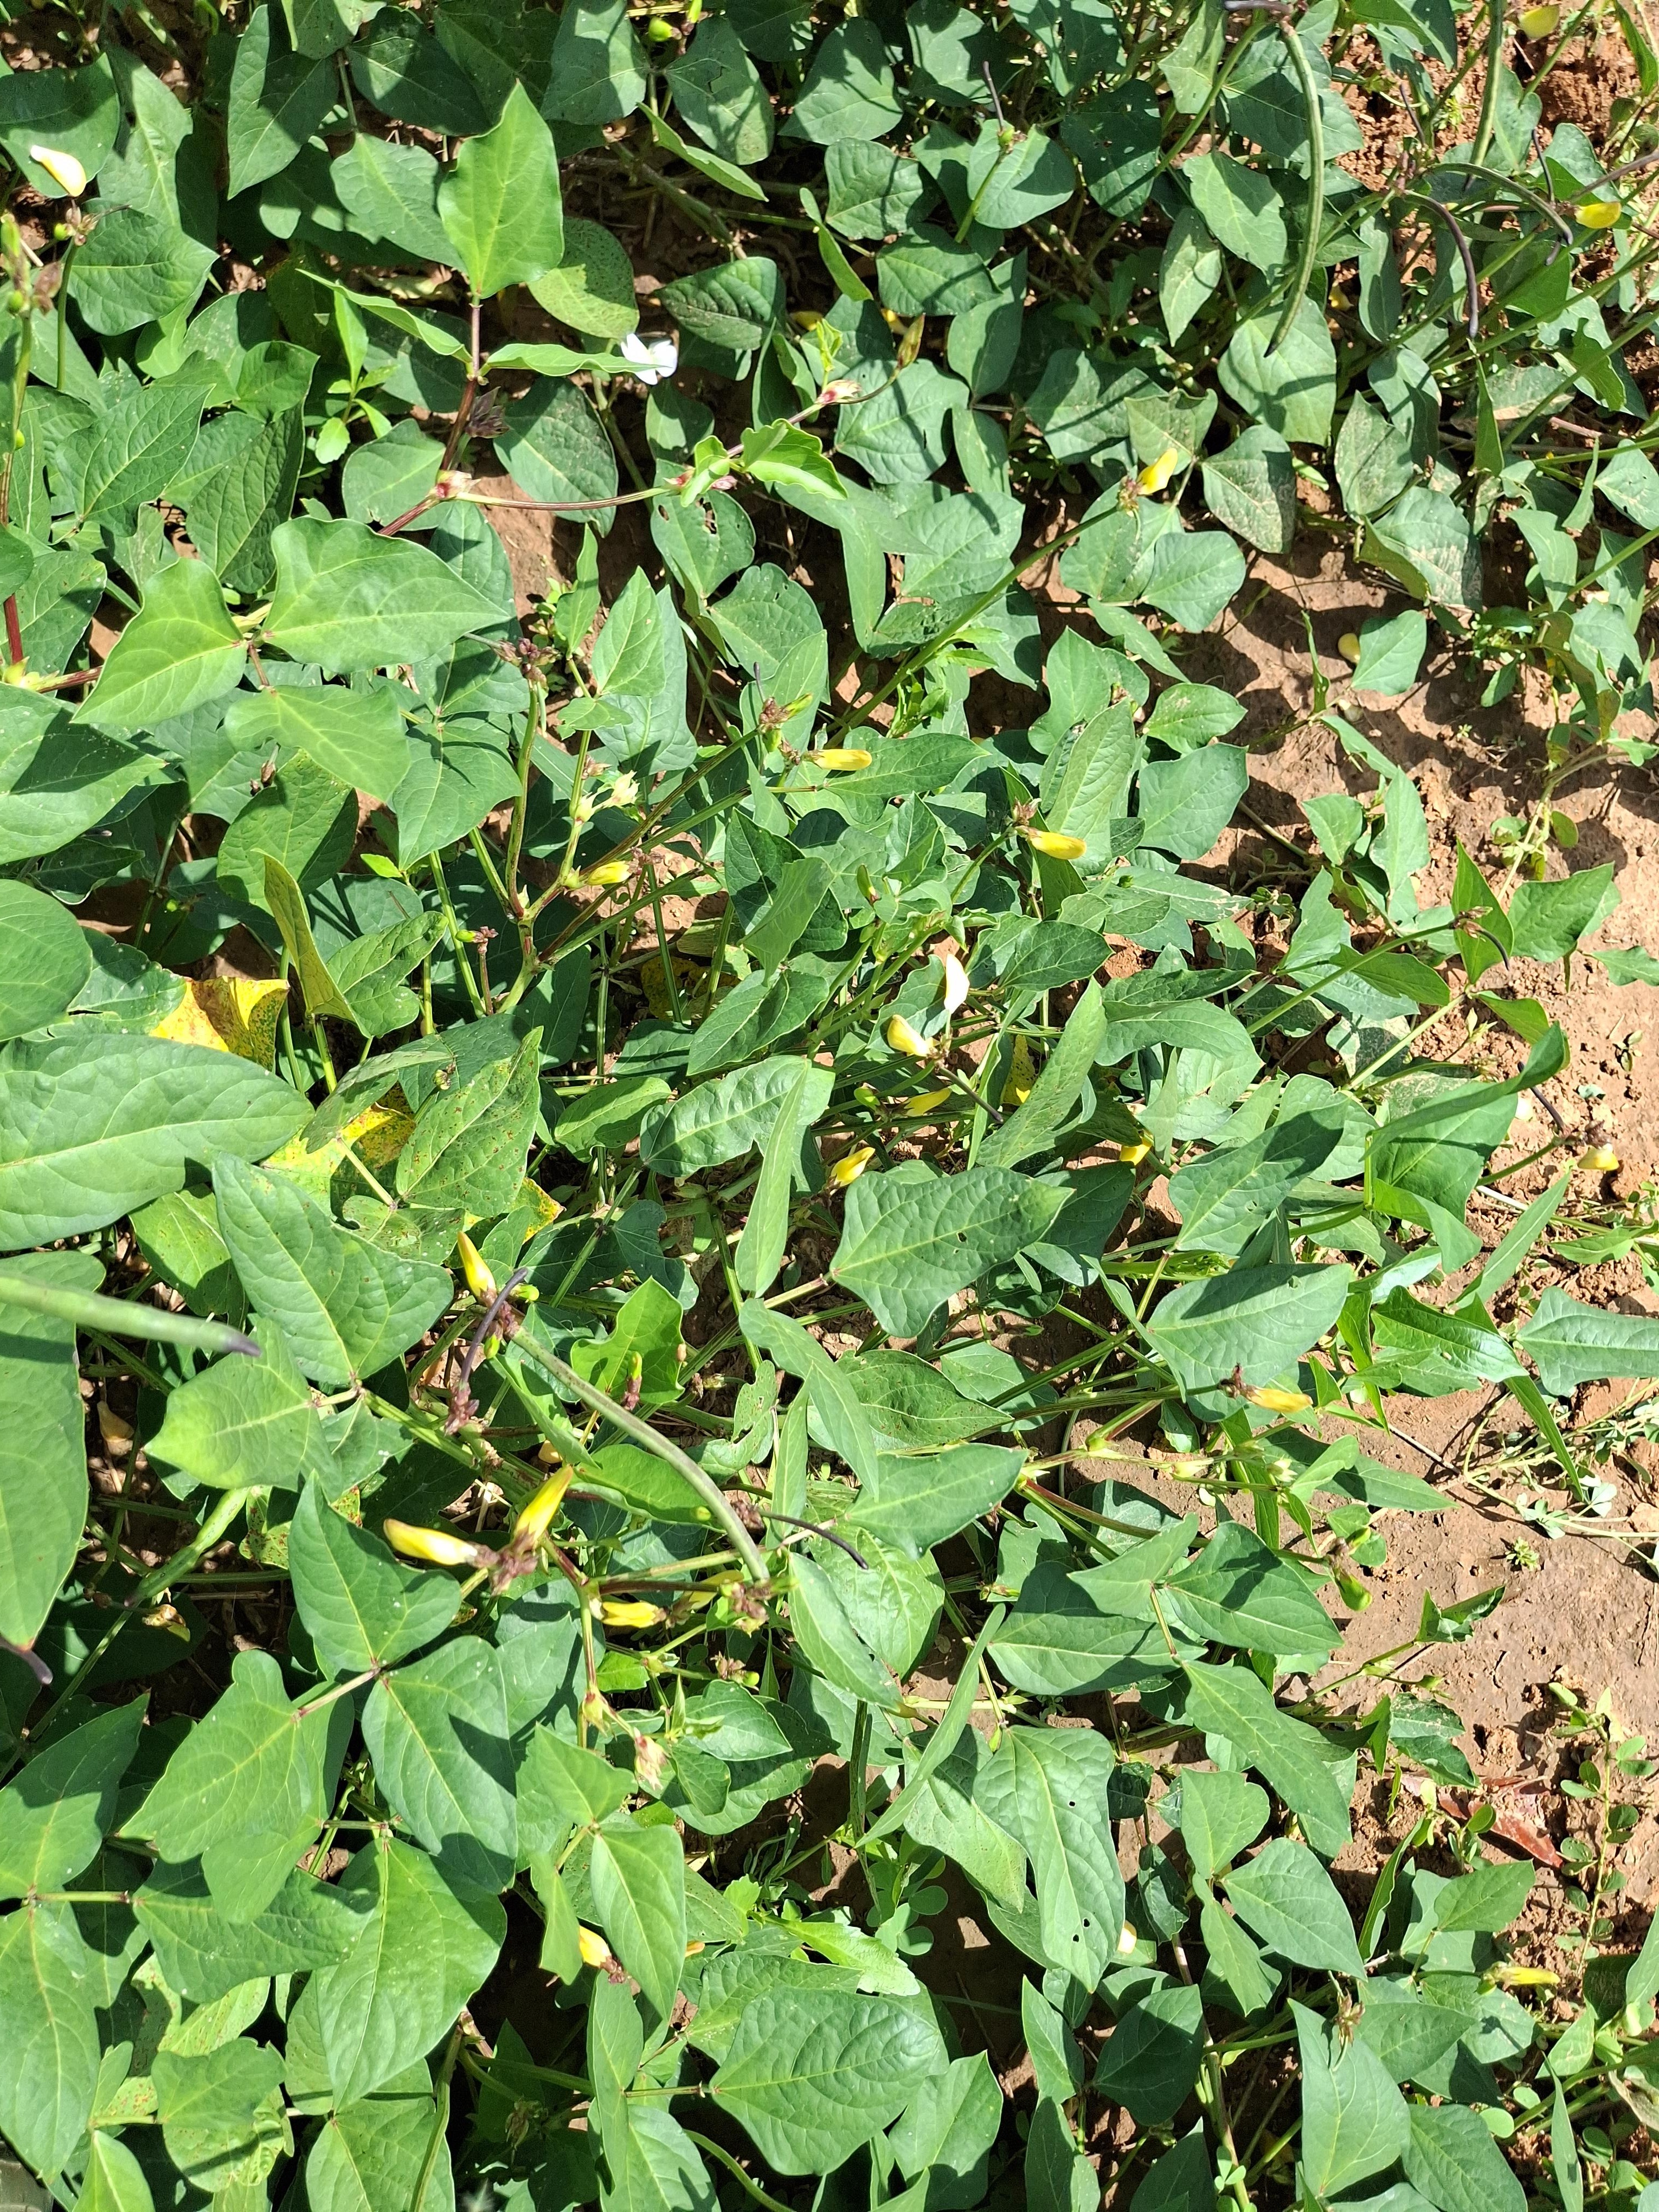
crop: cowpea
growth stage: development pod
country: Nigeria
